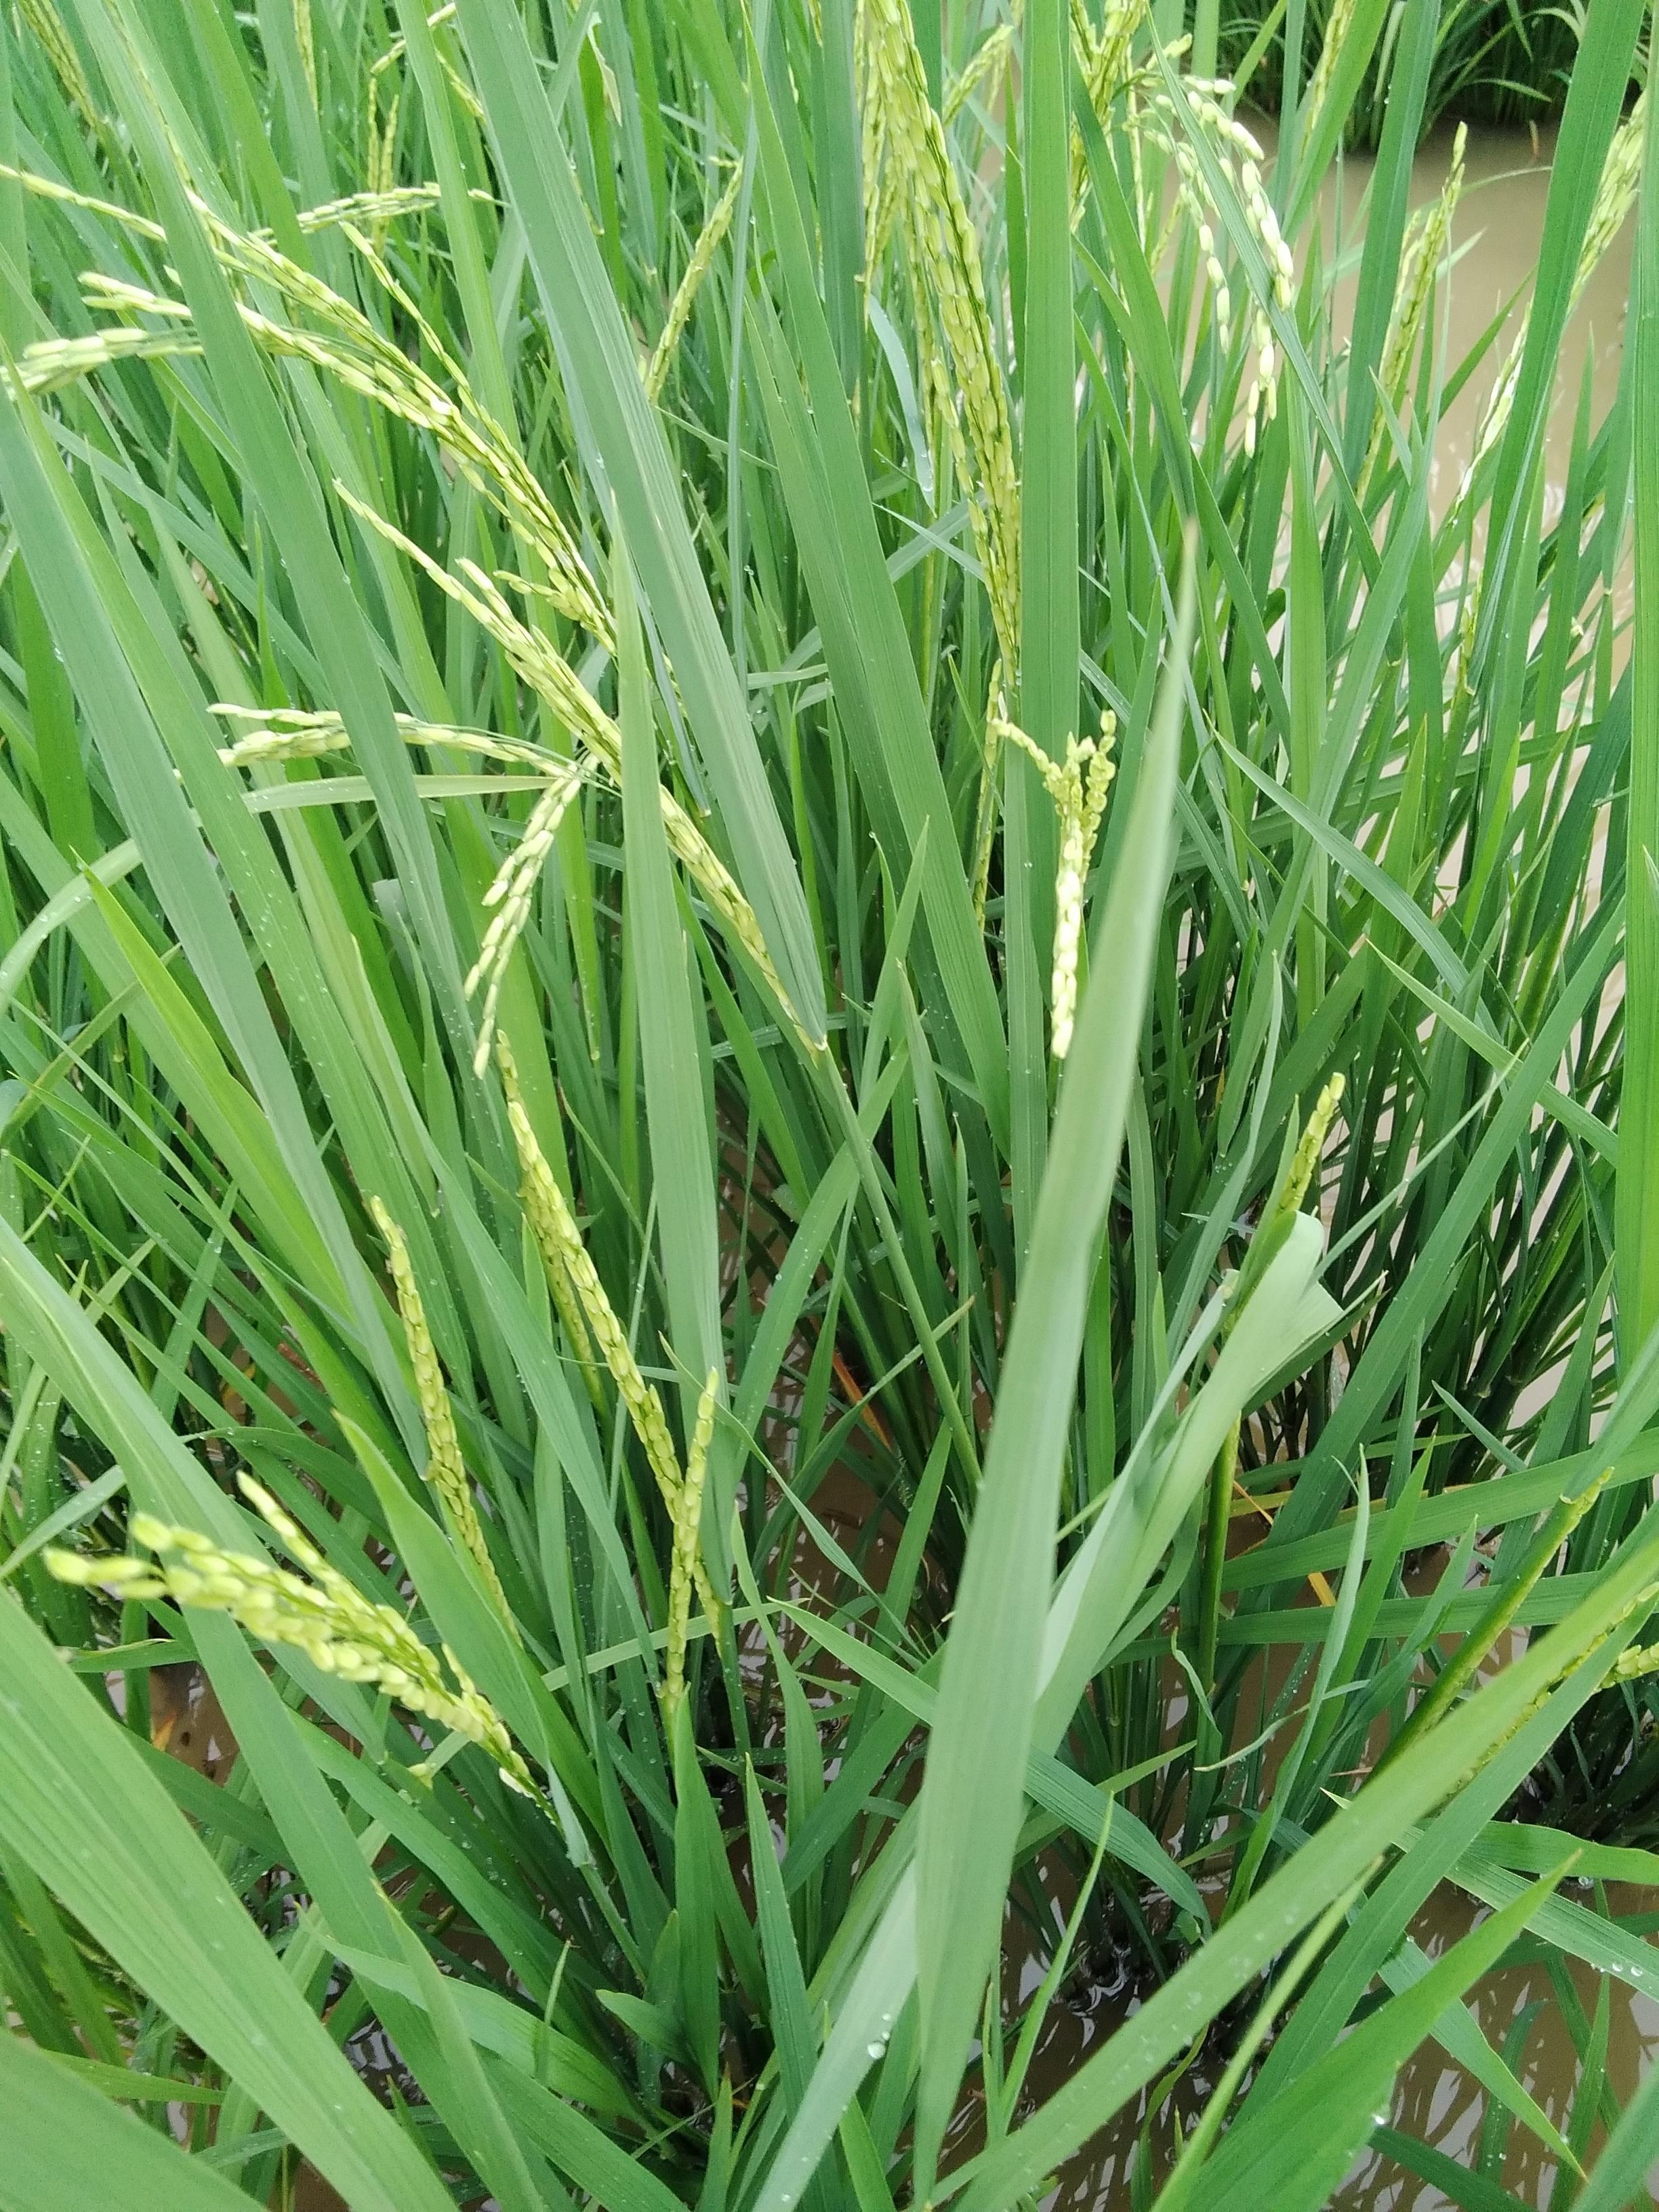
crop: rice
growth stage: flowering
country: Nigeria
